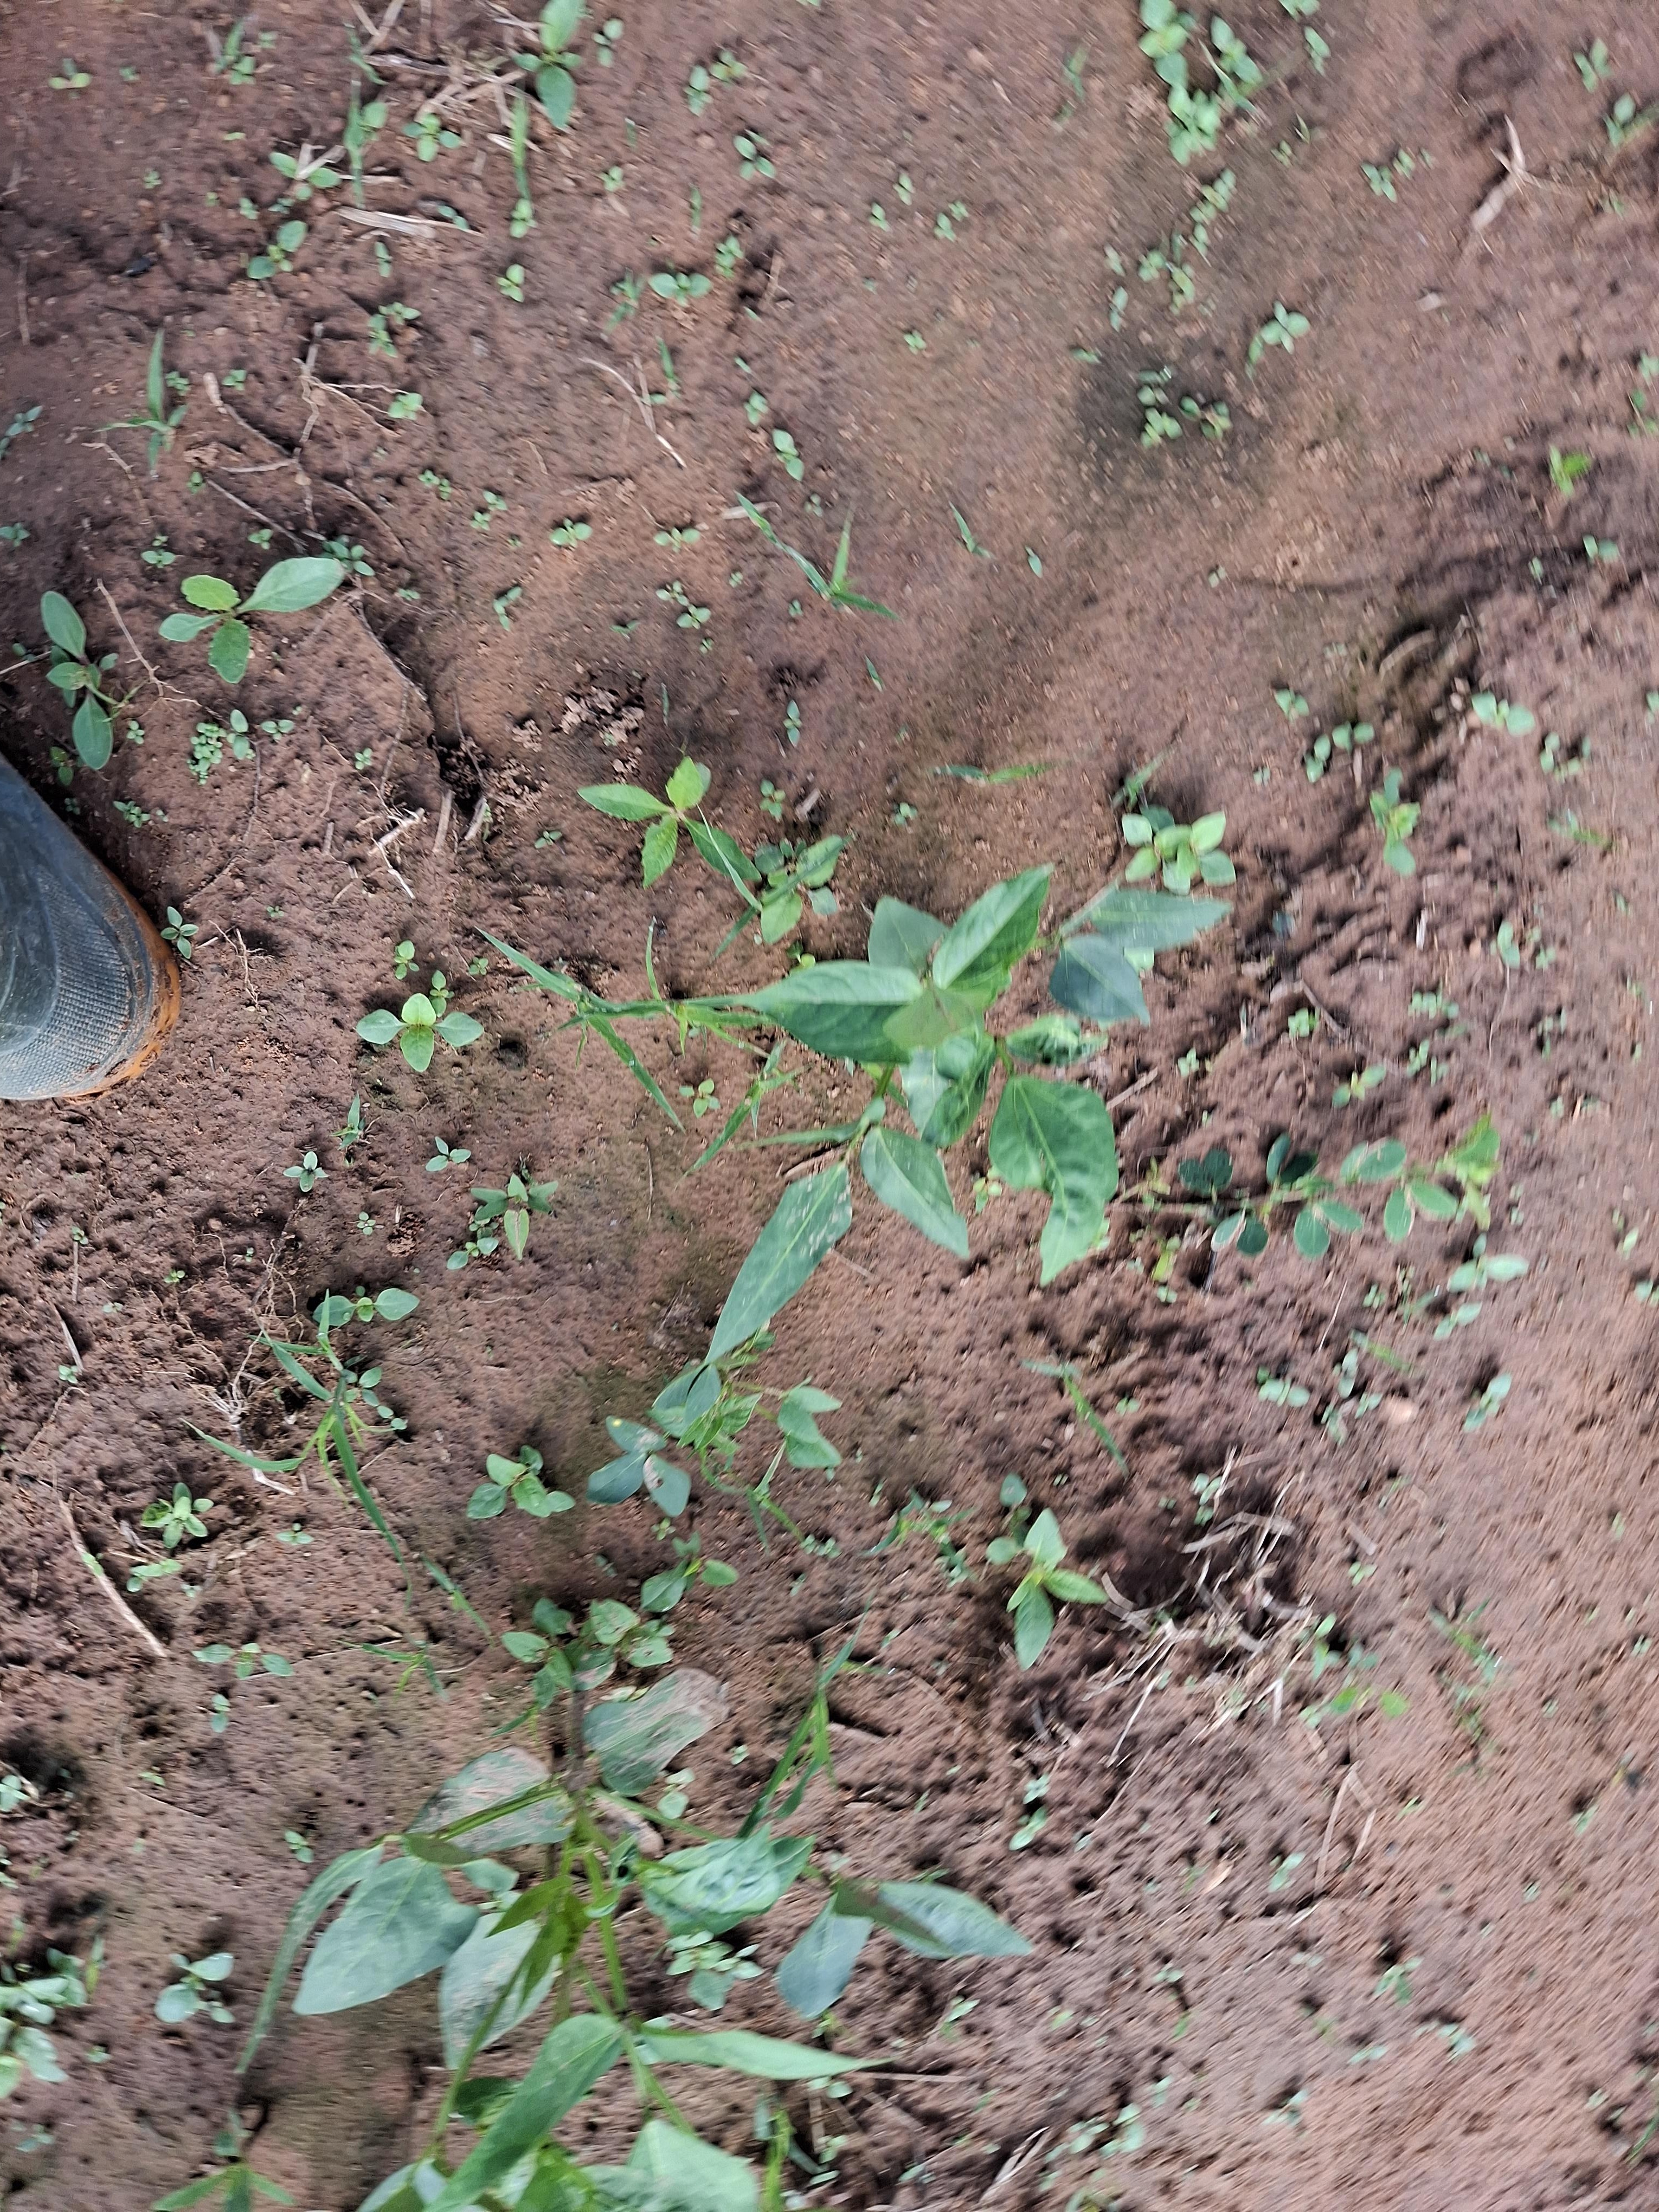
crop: cowpea
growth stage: sprouting emergence
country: Nigeria
